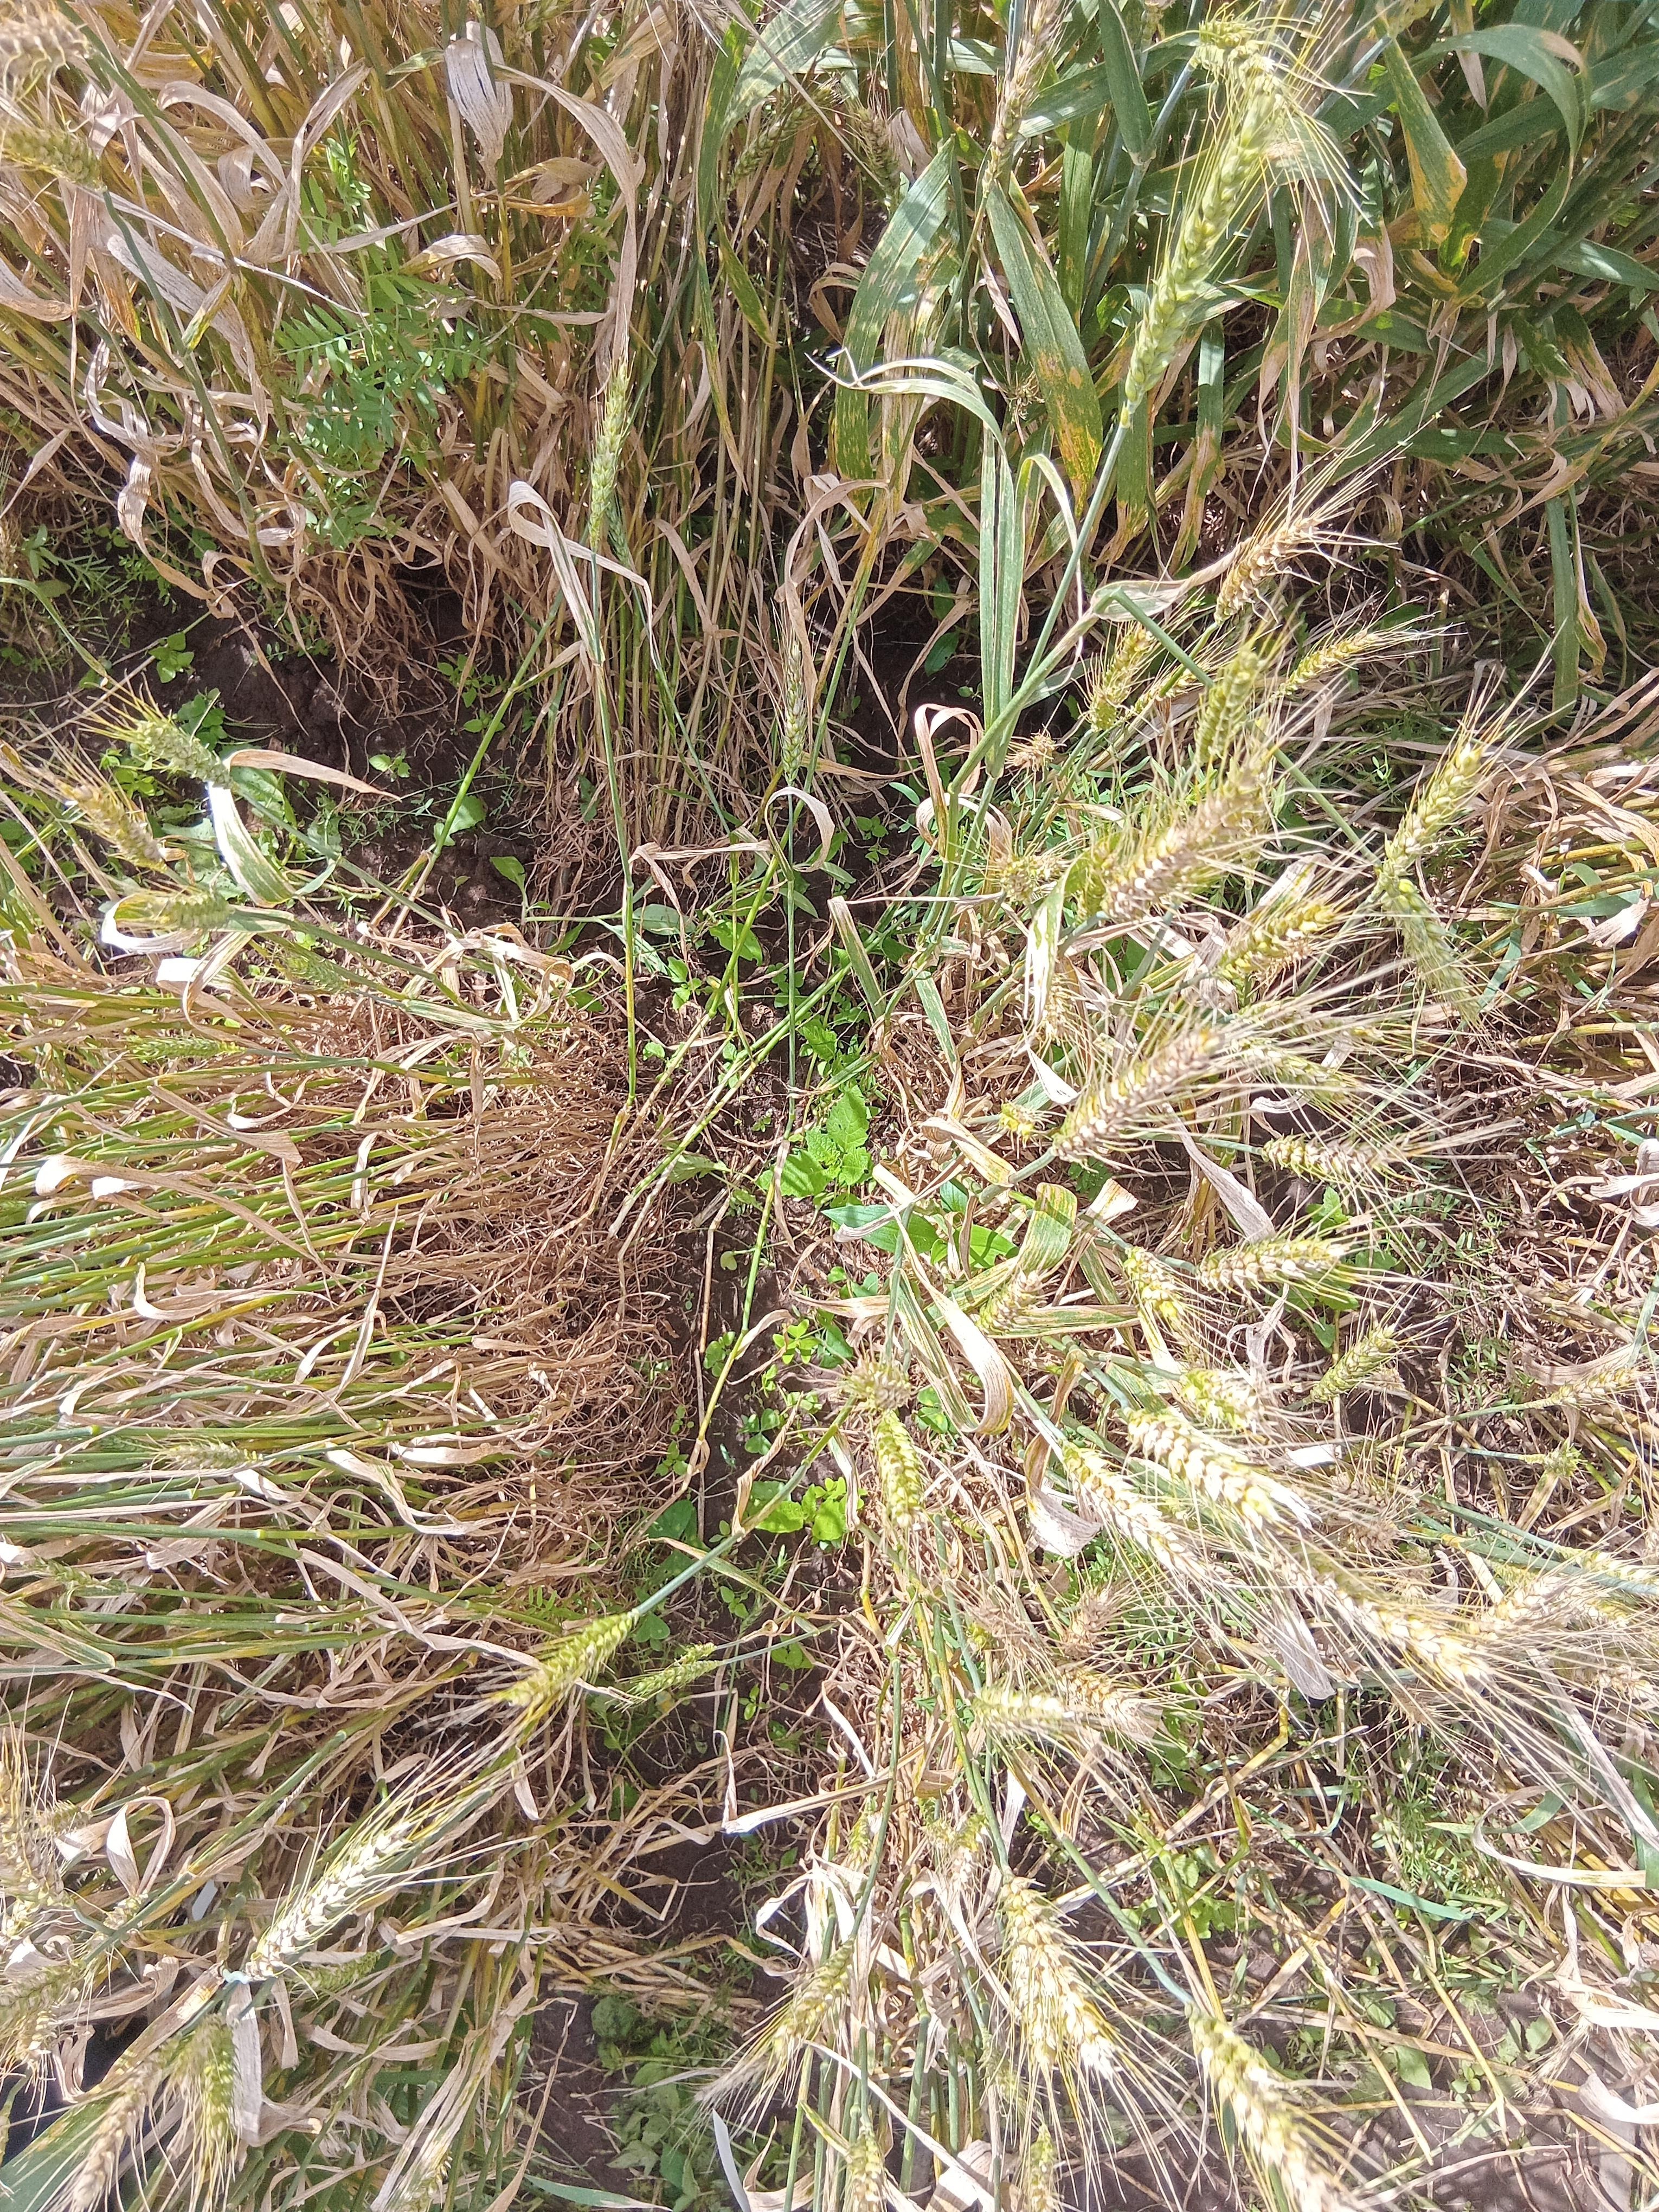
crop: wheat
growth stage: maturity
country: Kenya
